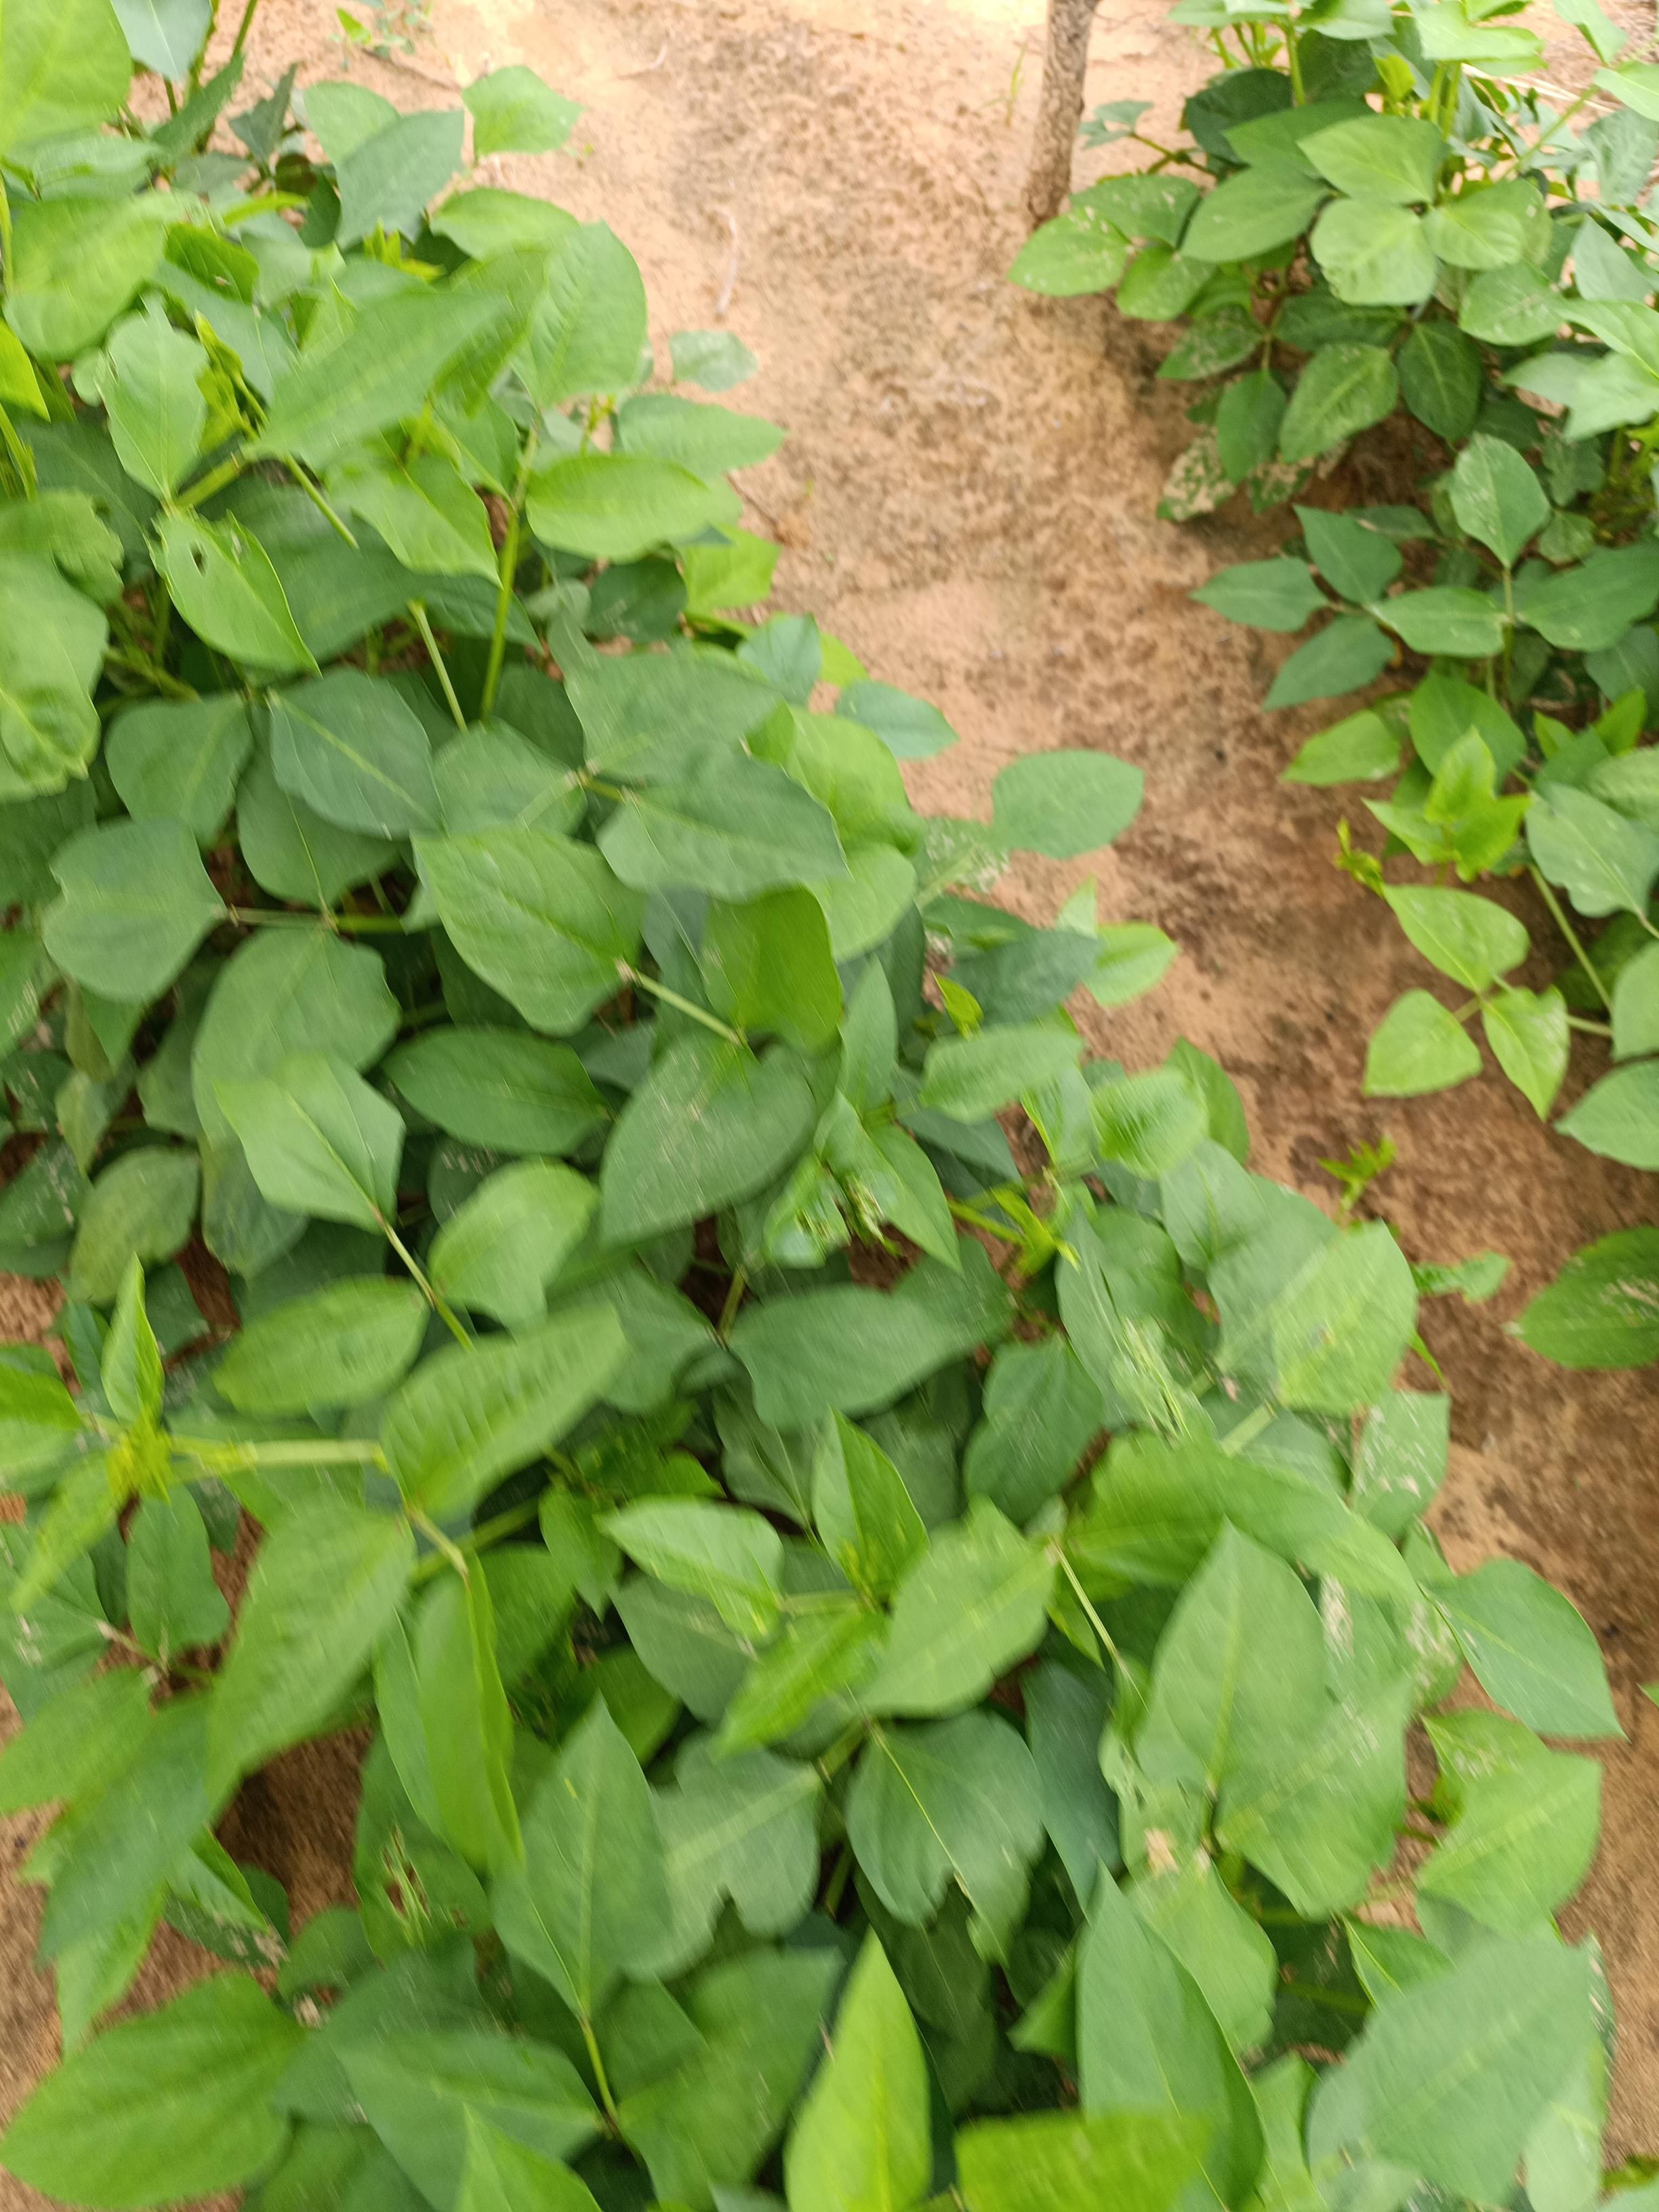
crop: cowpea
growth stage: emergence
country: Nigeria
